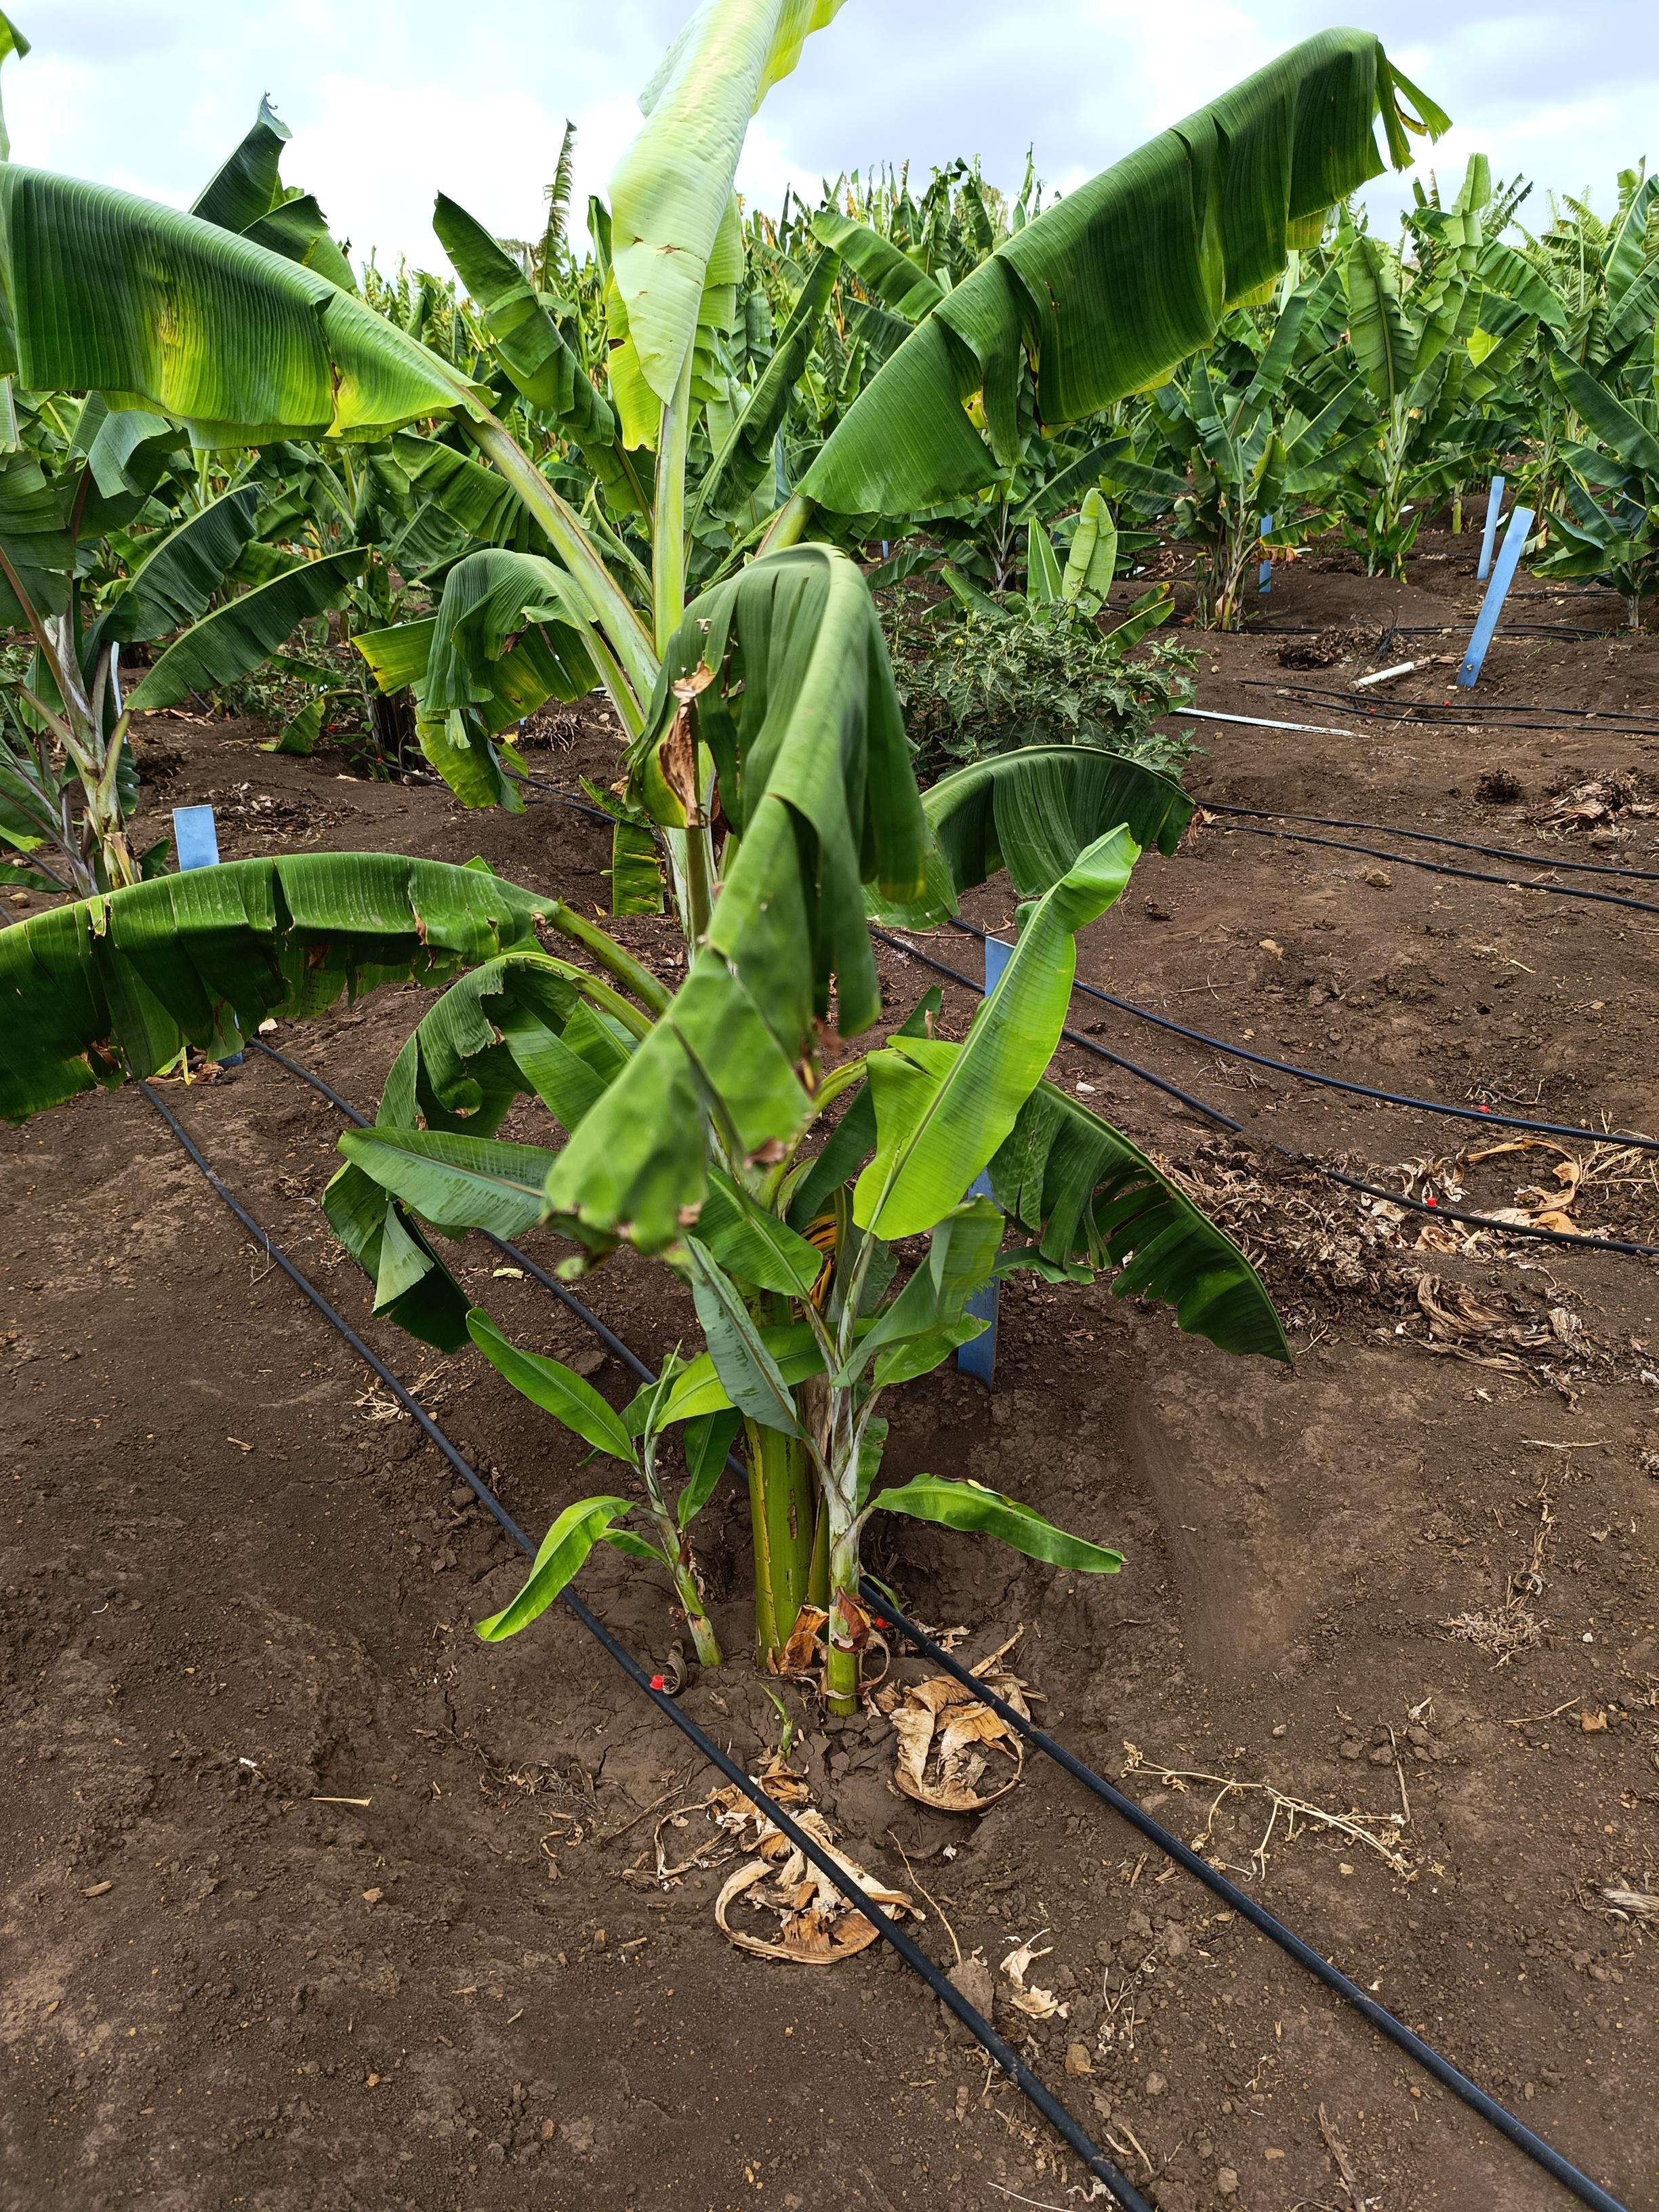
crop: banana
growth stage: vegetative
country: Tanzania
